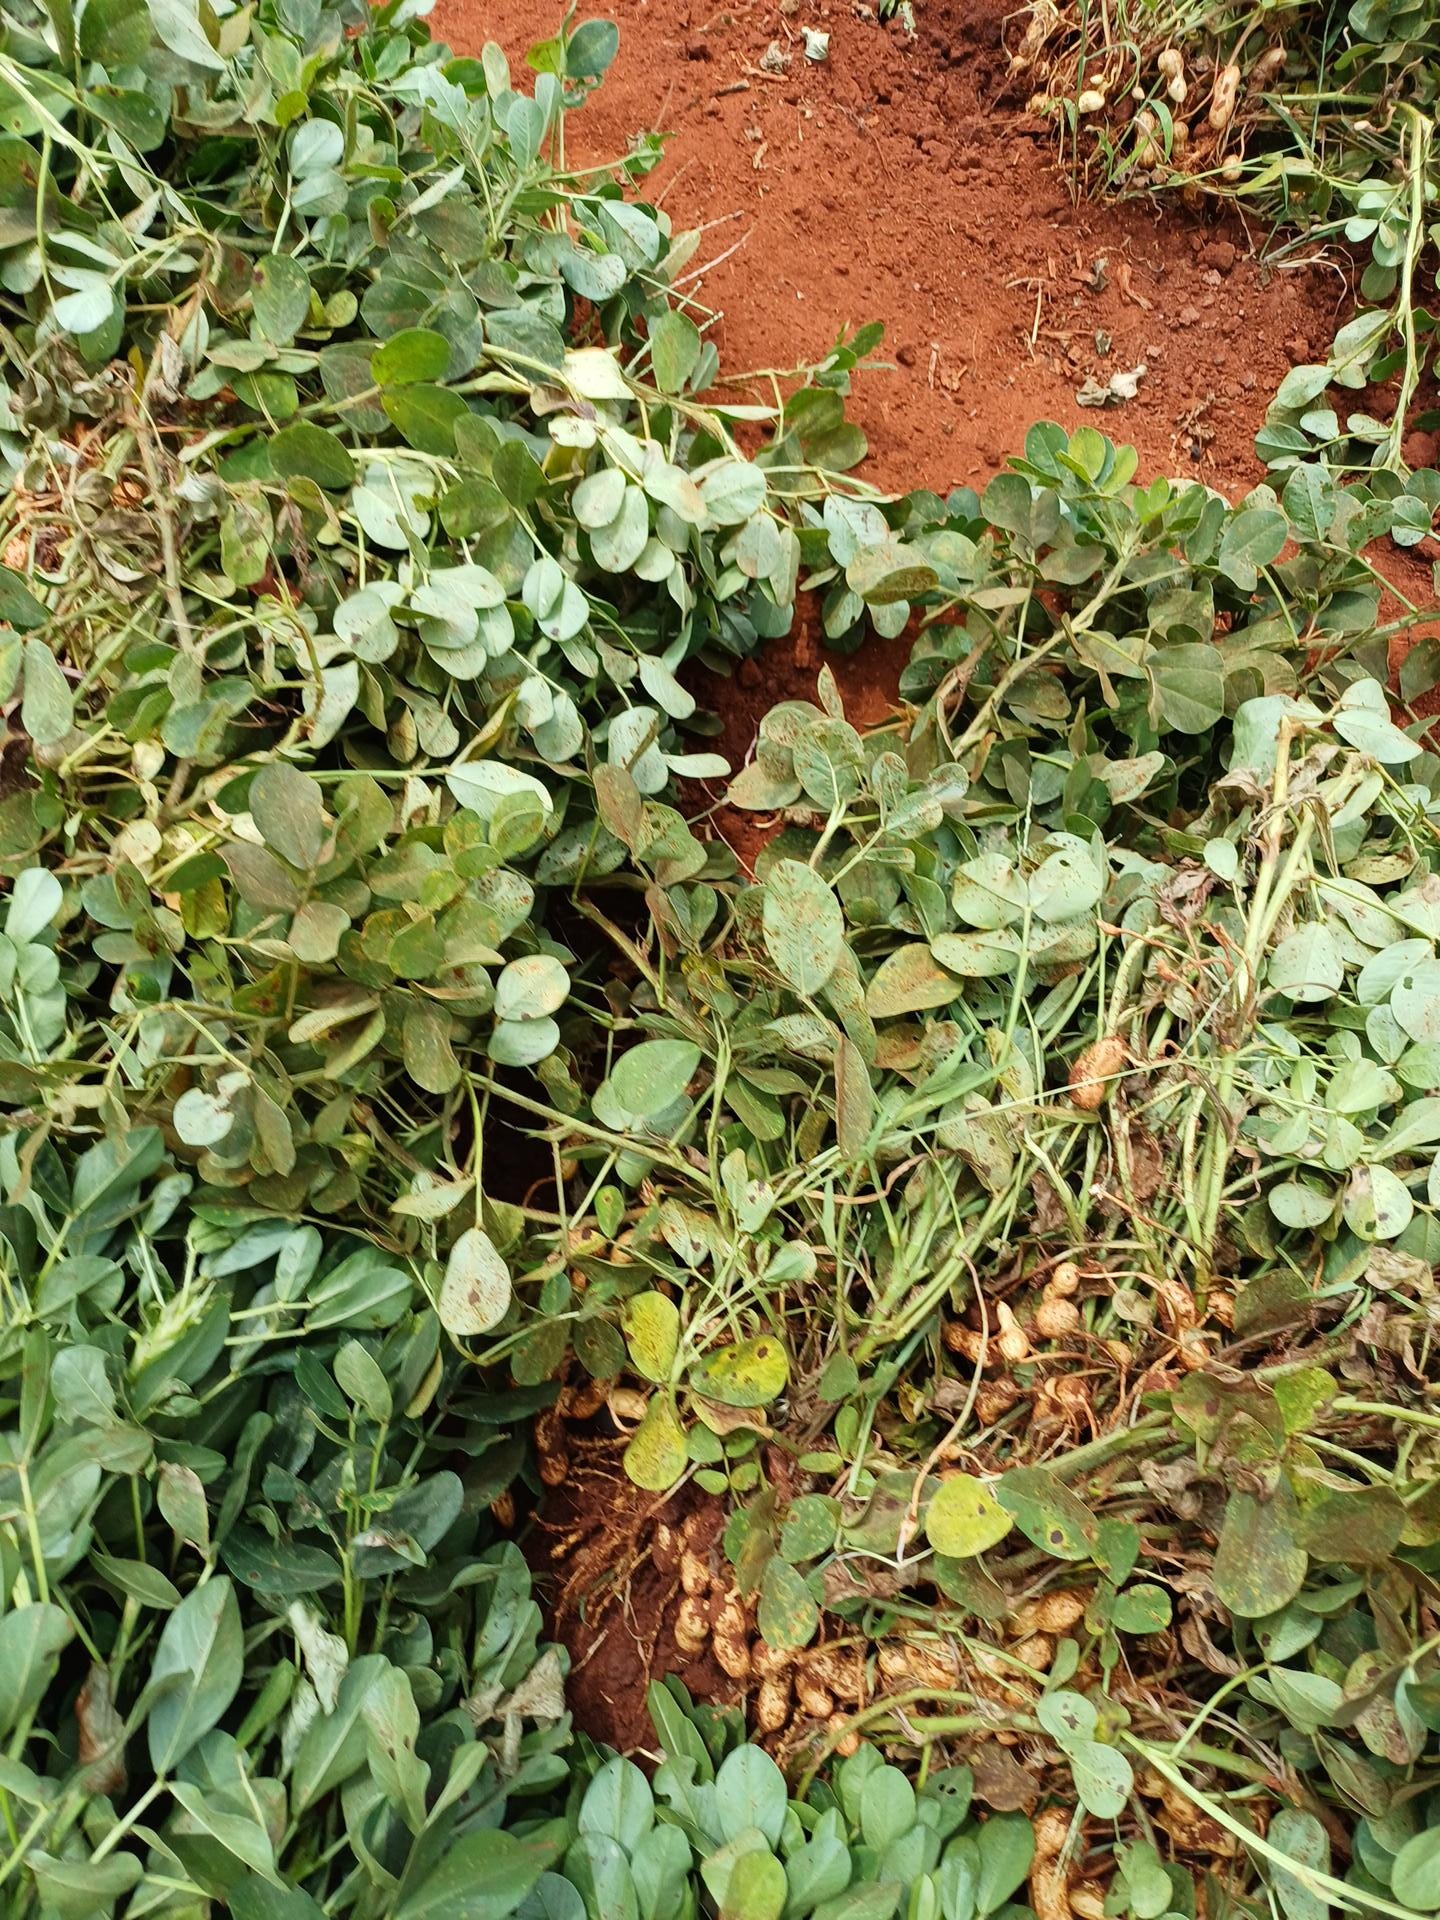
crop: groundnut
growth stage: harvest
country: Kenya
